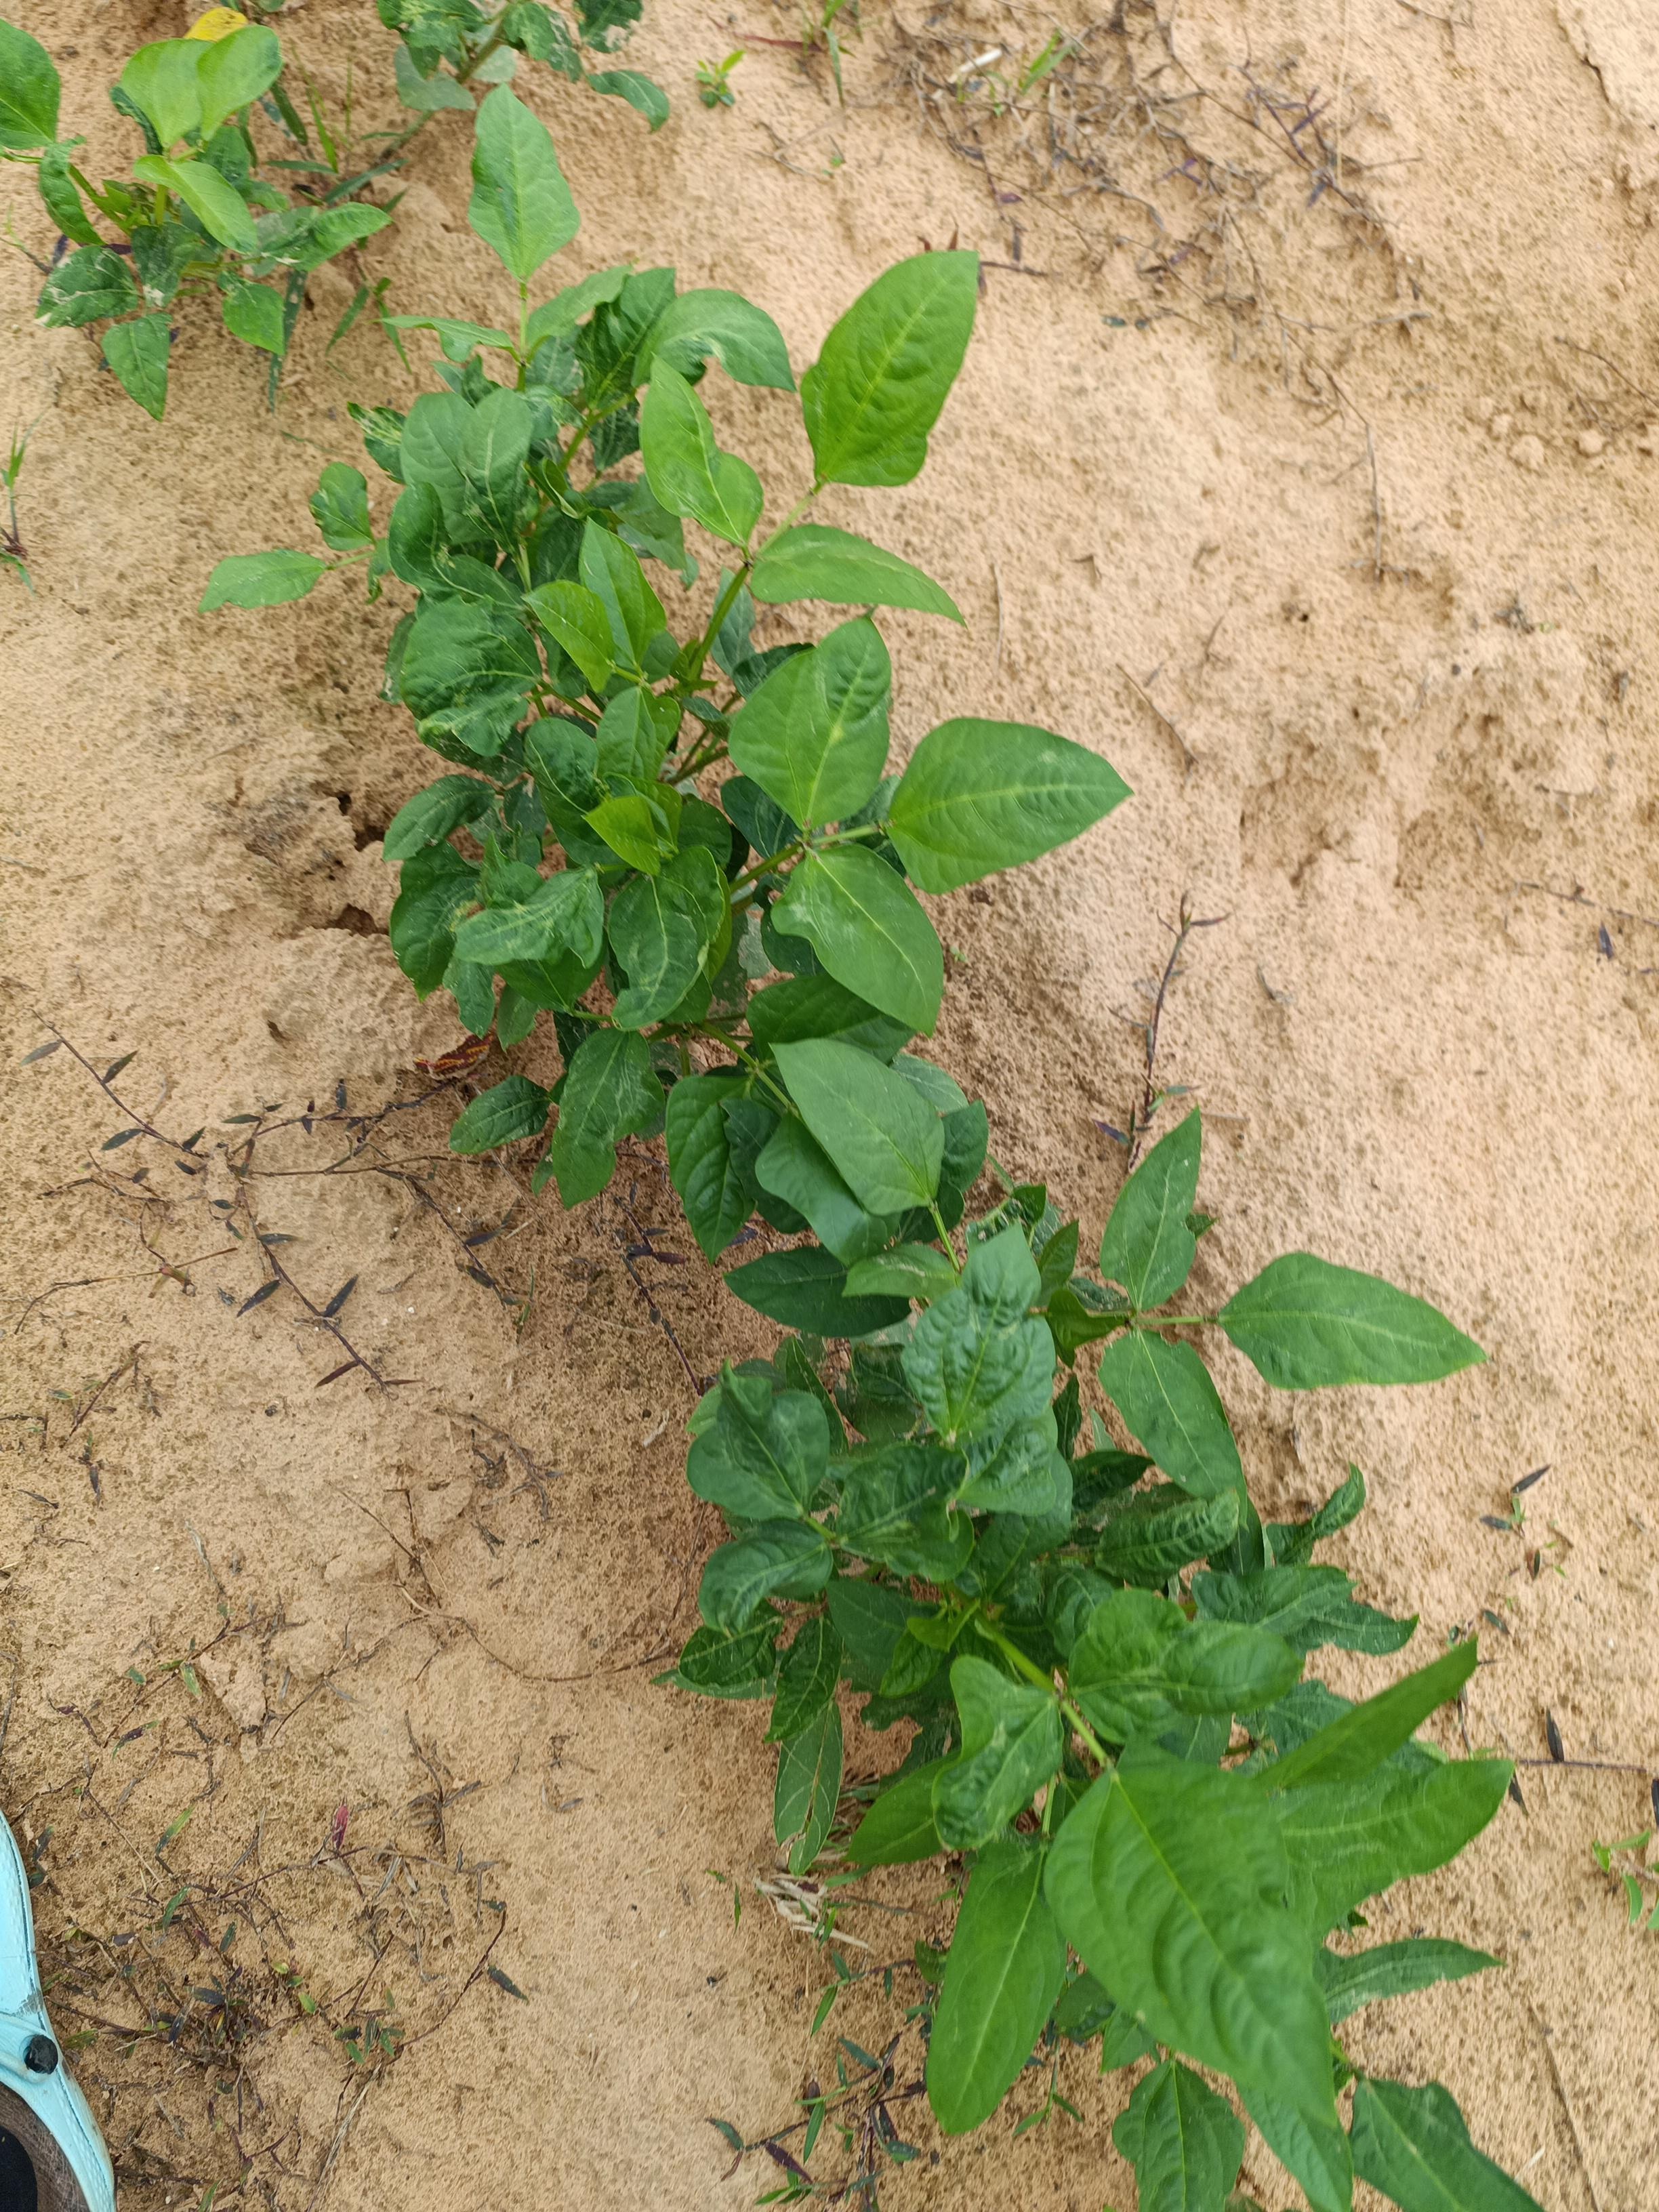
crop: cowpea
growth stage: emergence
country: Nigeria
